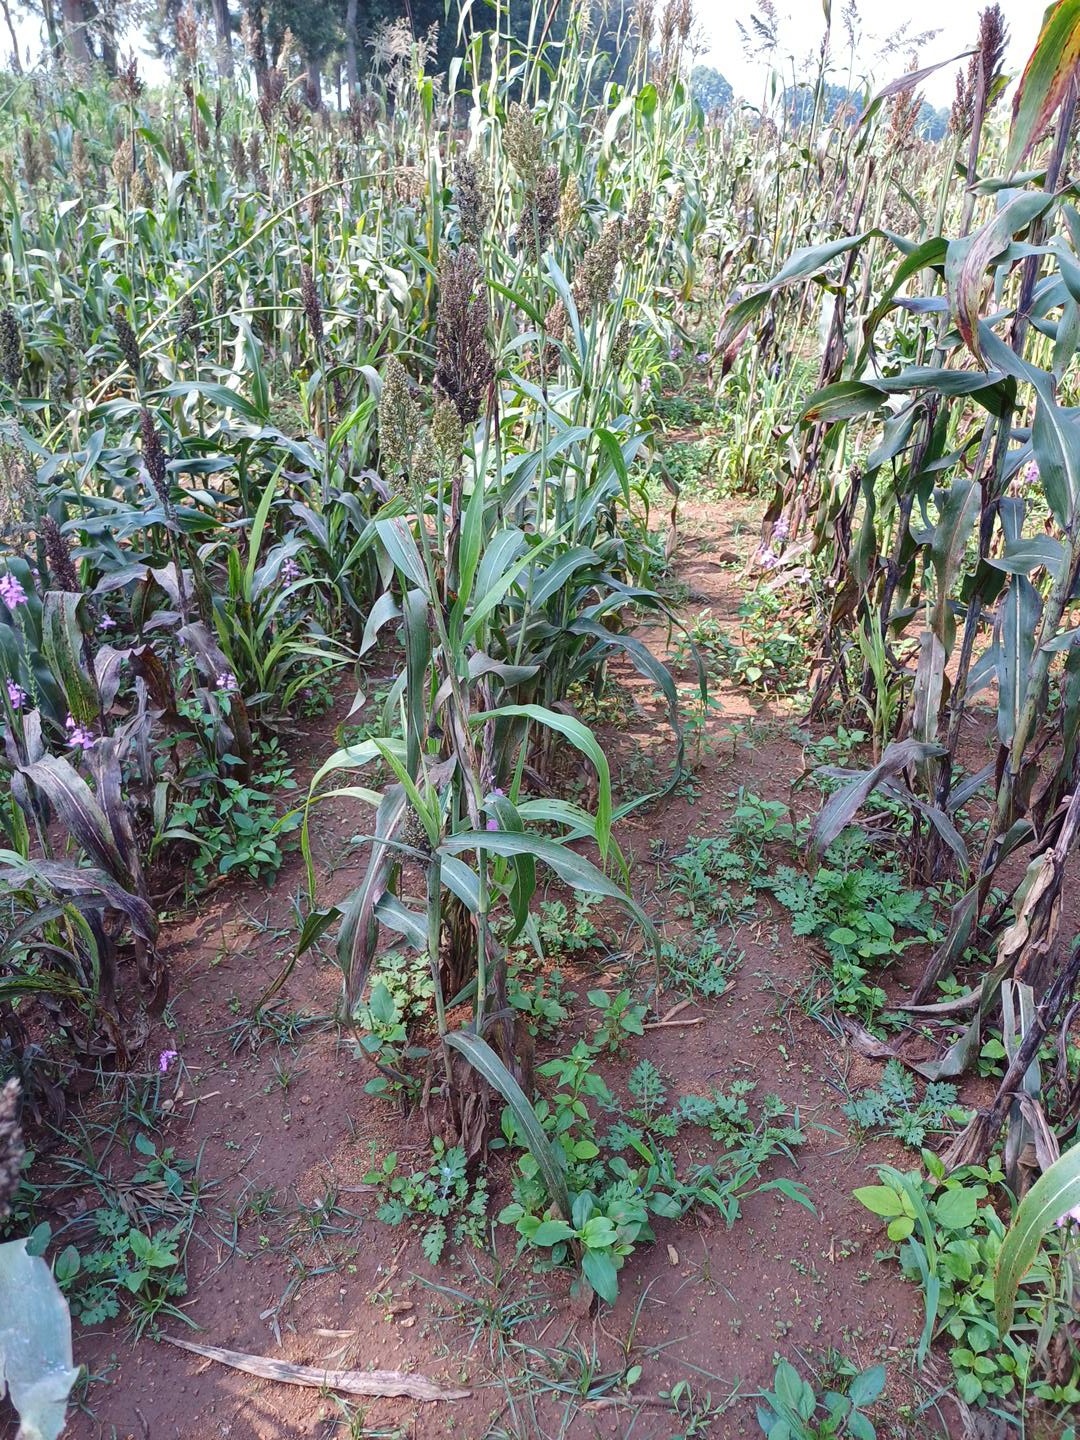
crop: sorghum
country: Kenya
